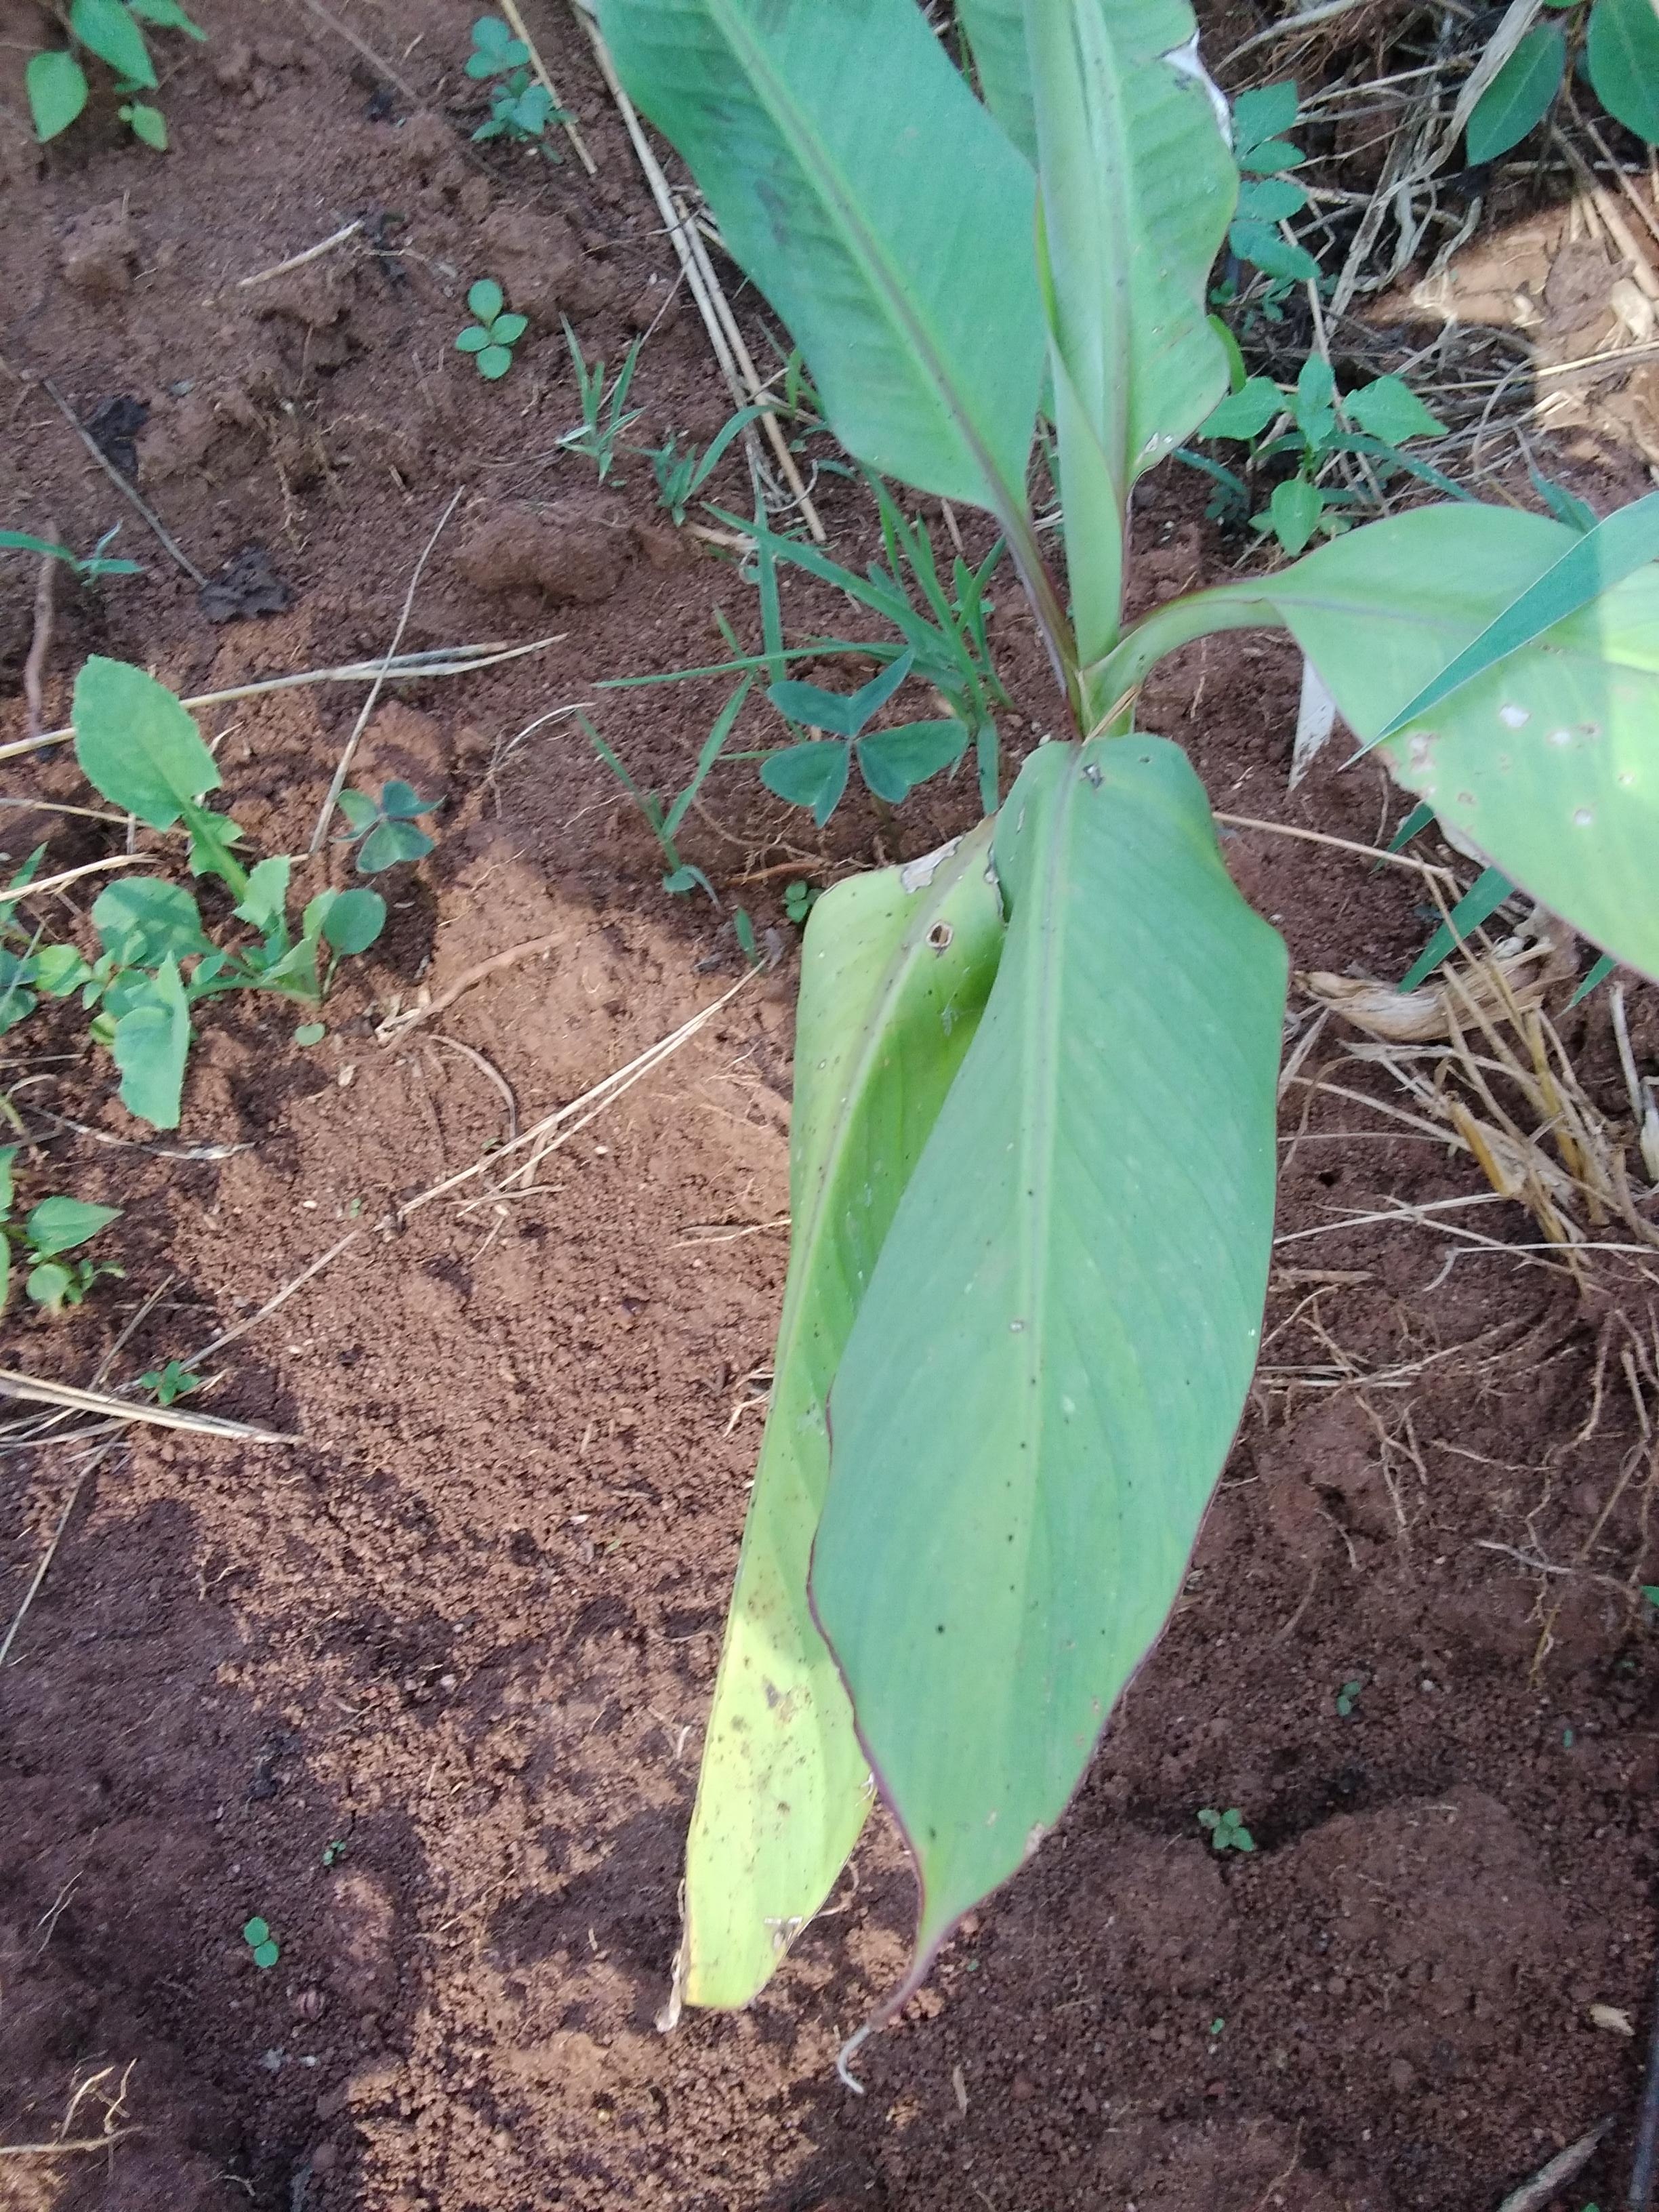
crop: banana
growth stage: vegetative
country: Tanzania
